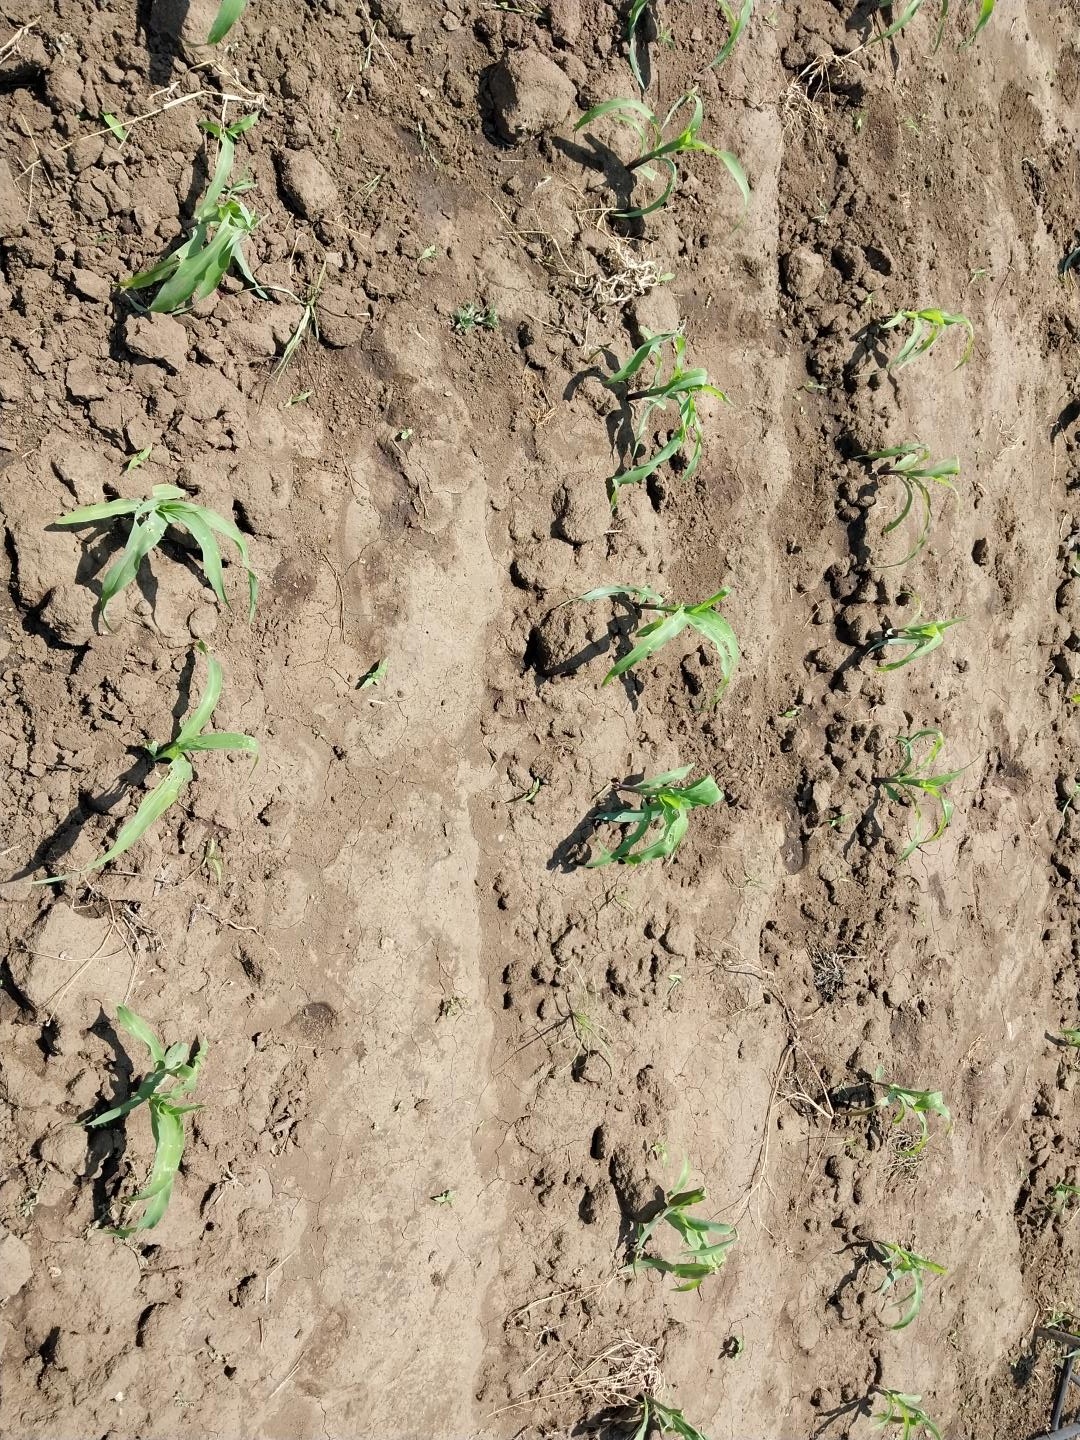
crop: maize
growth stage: vegetative
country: Tanzania
